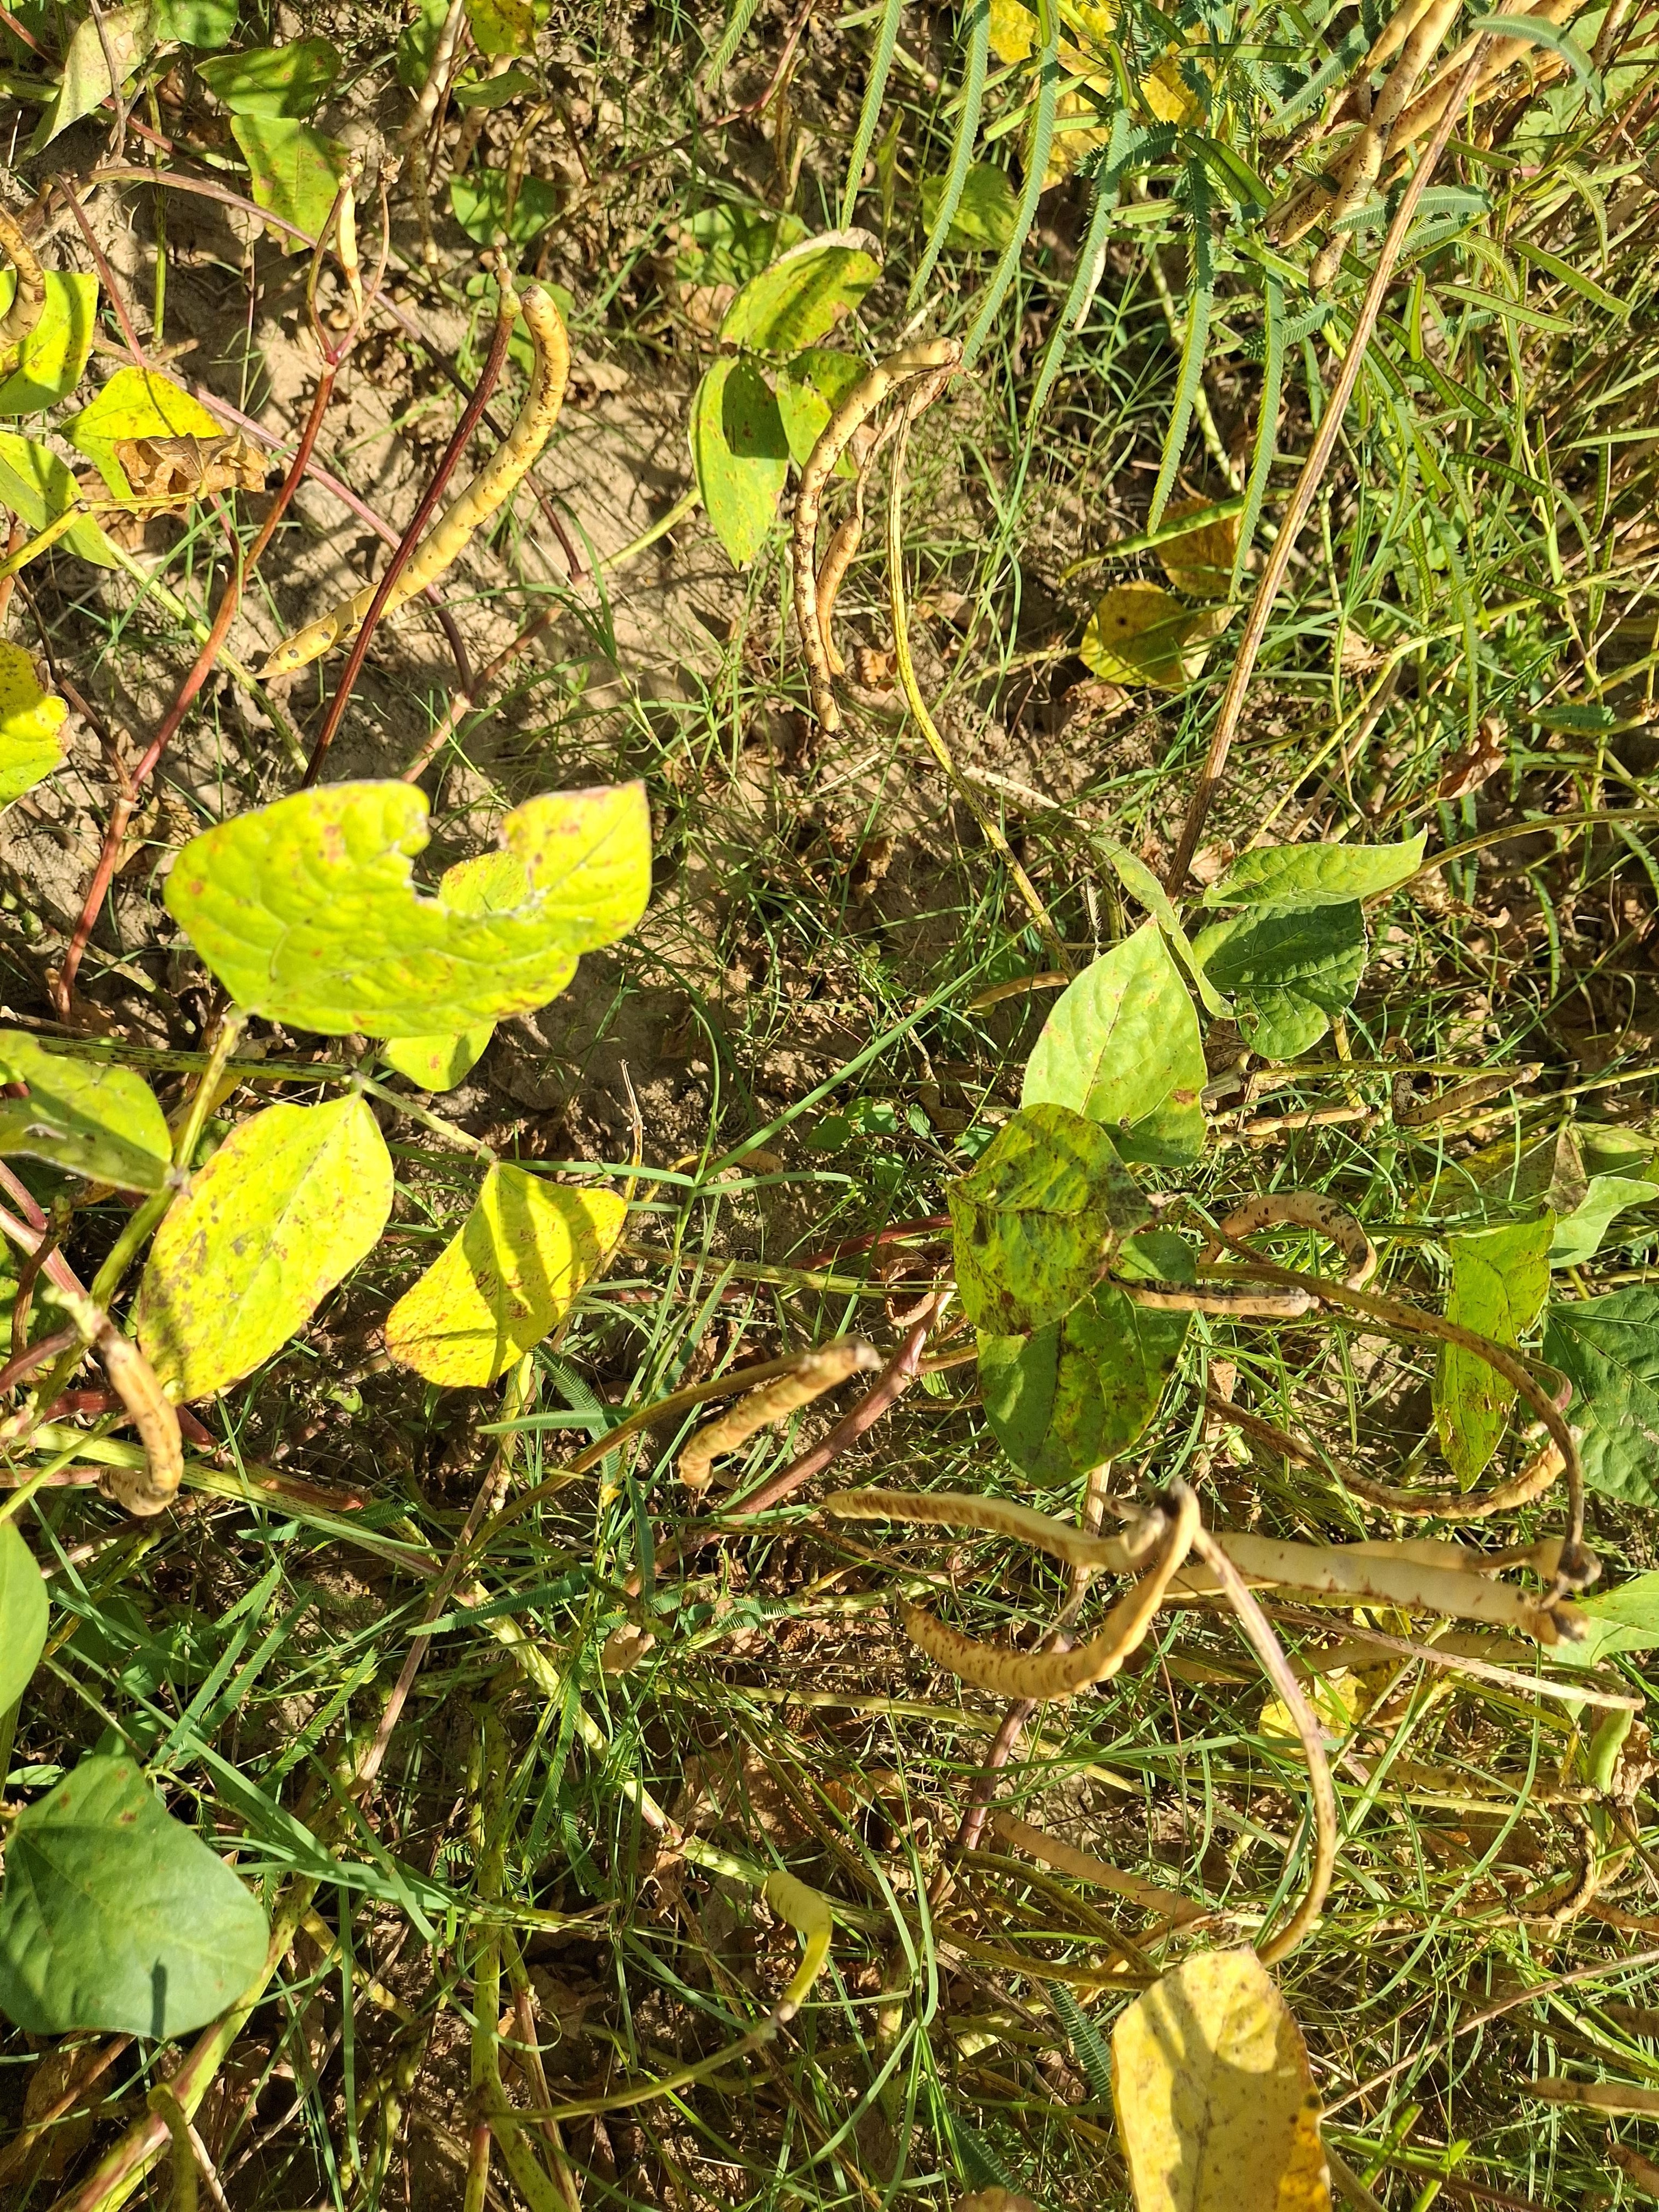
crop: cowpea
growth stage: maturity
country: Nigeria
